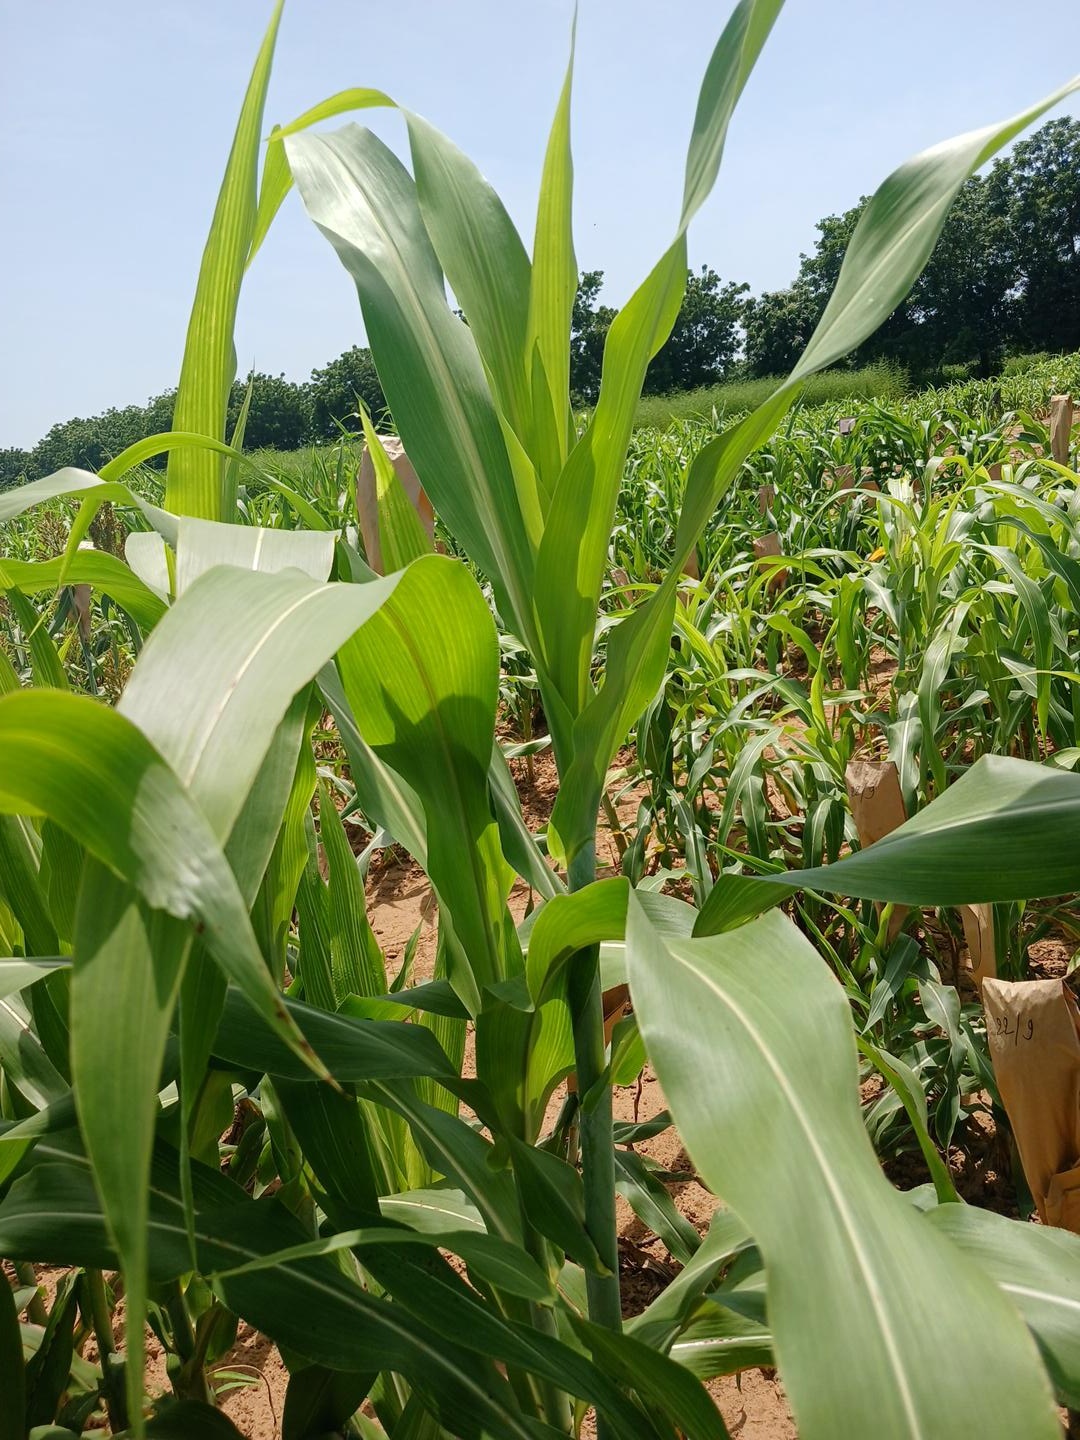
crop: sorghum
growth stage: vegetative
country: Senegal
